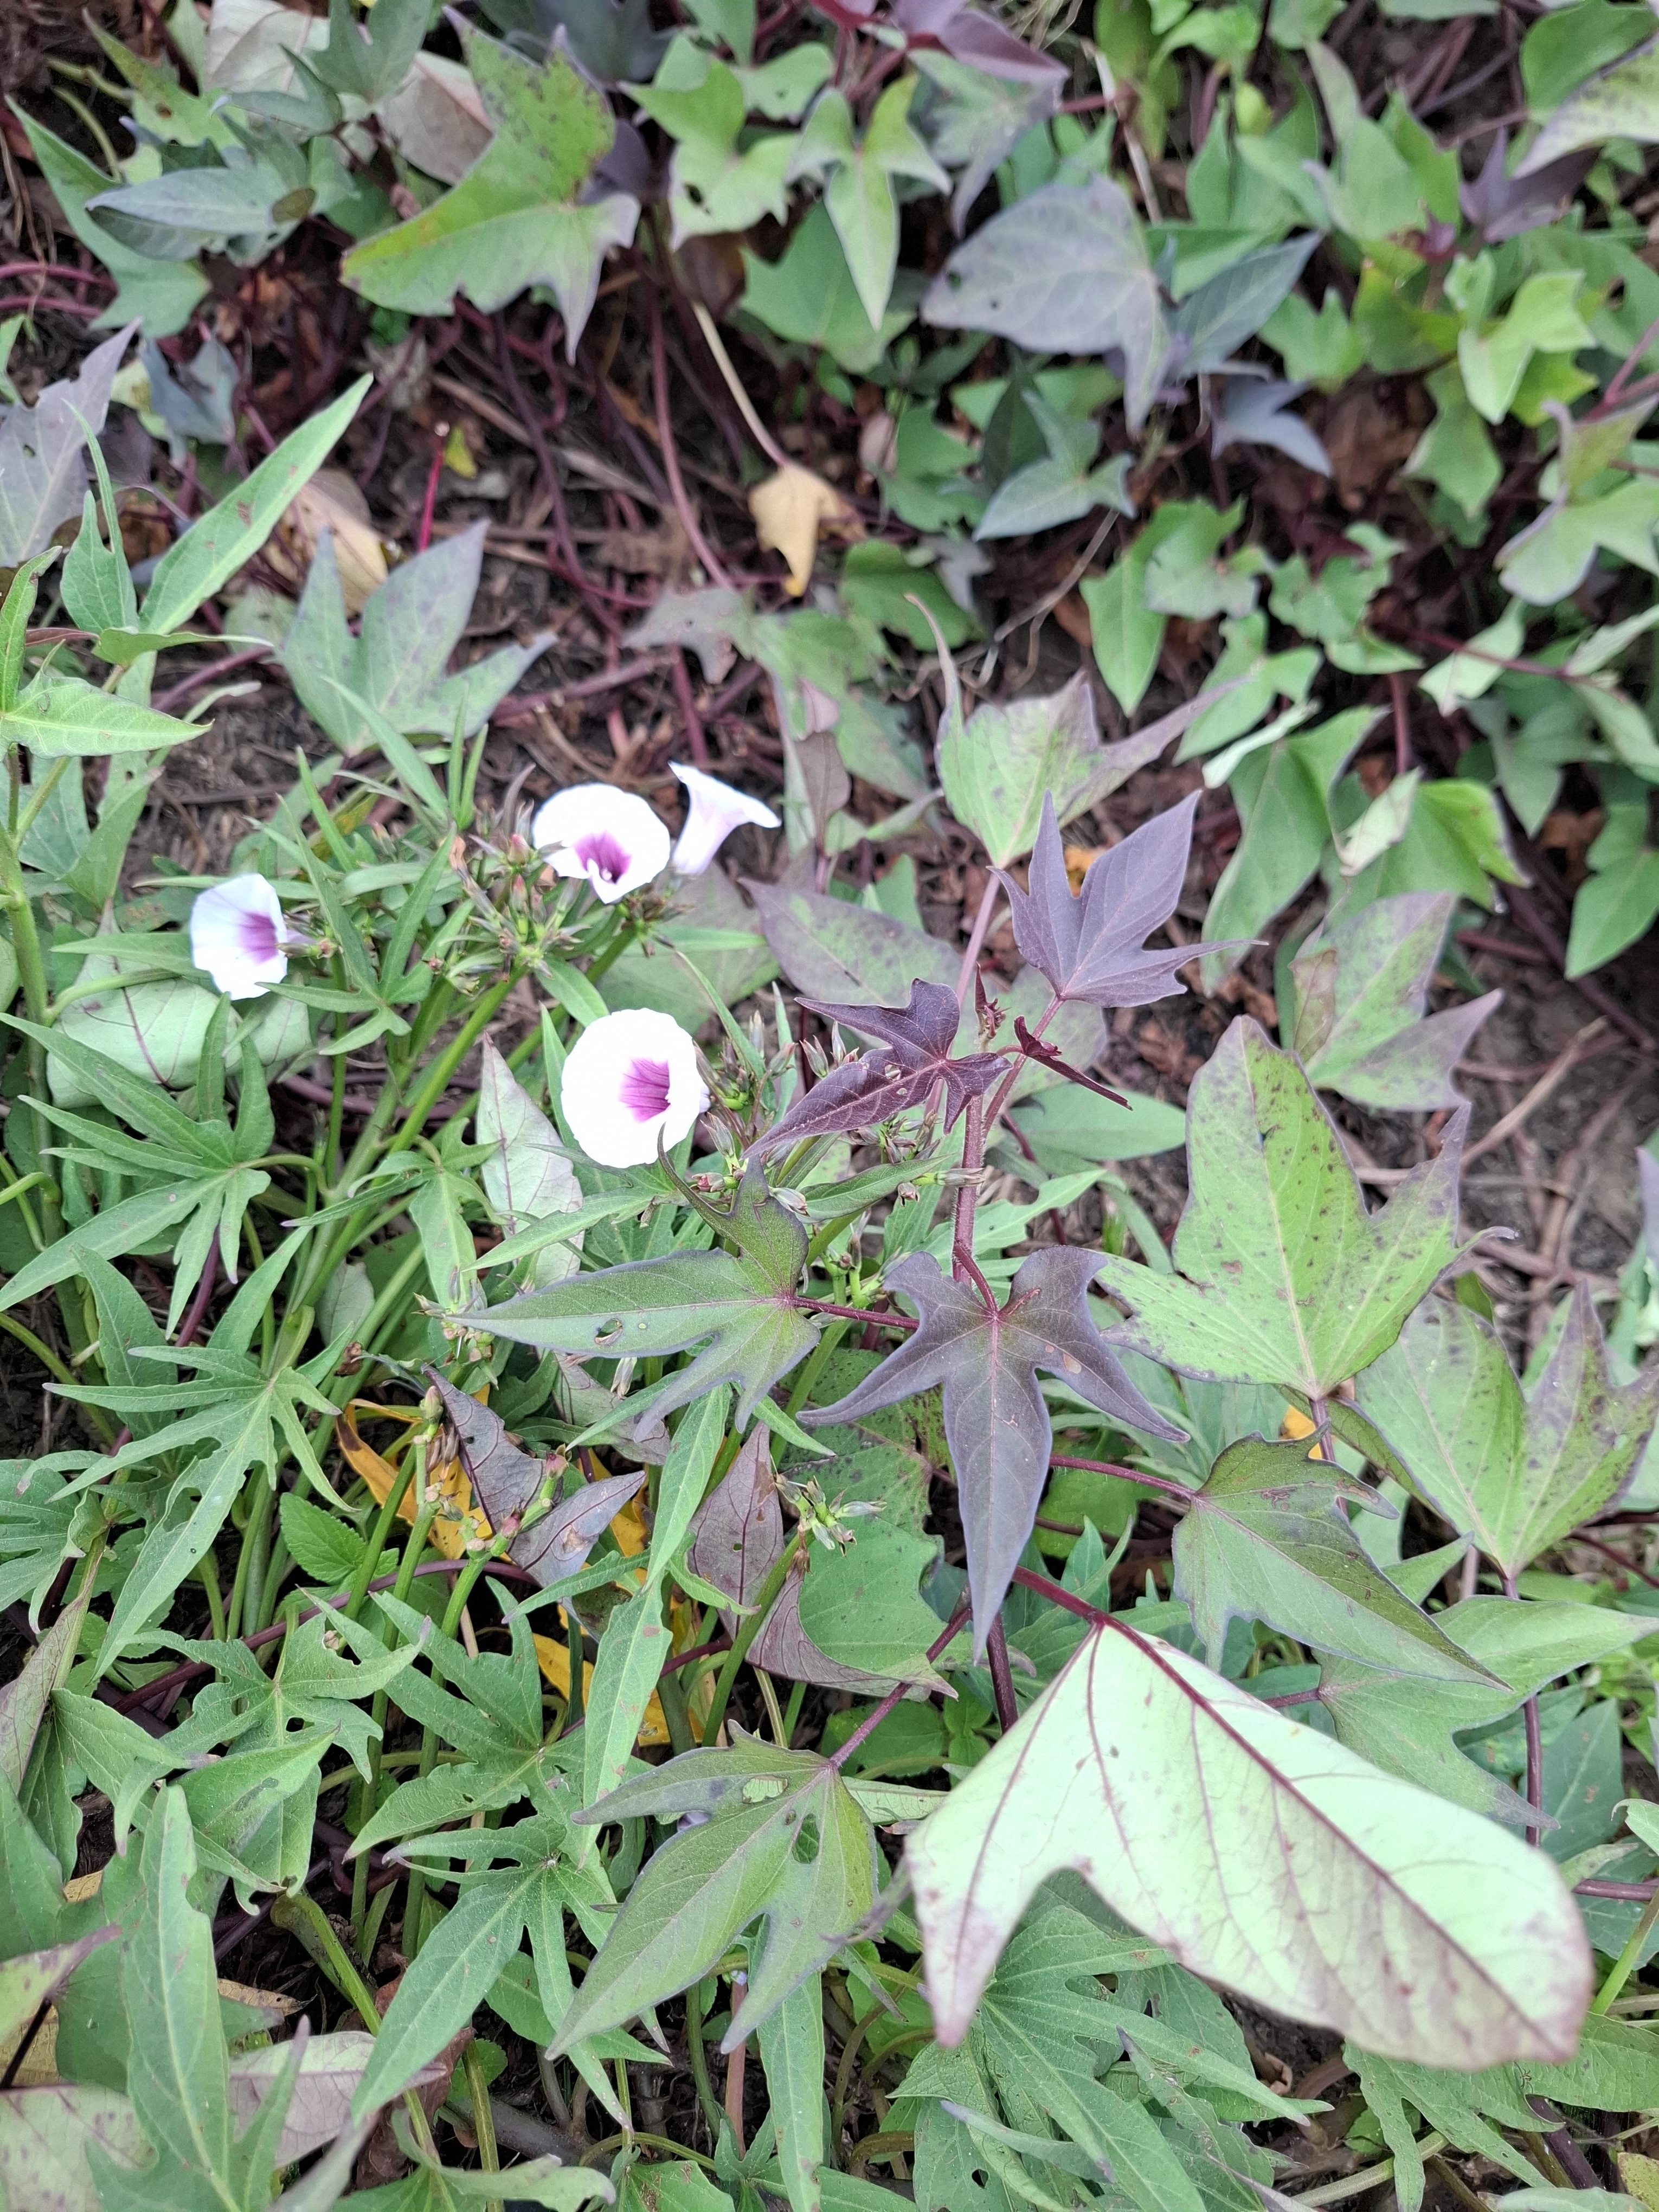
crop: sweet potato
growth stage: flowering
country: Tanzania
